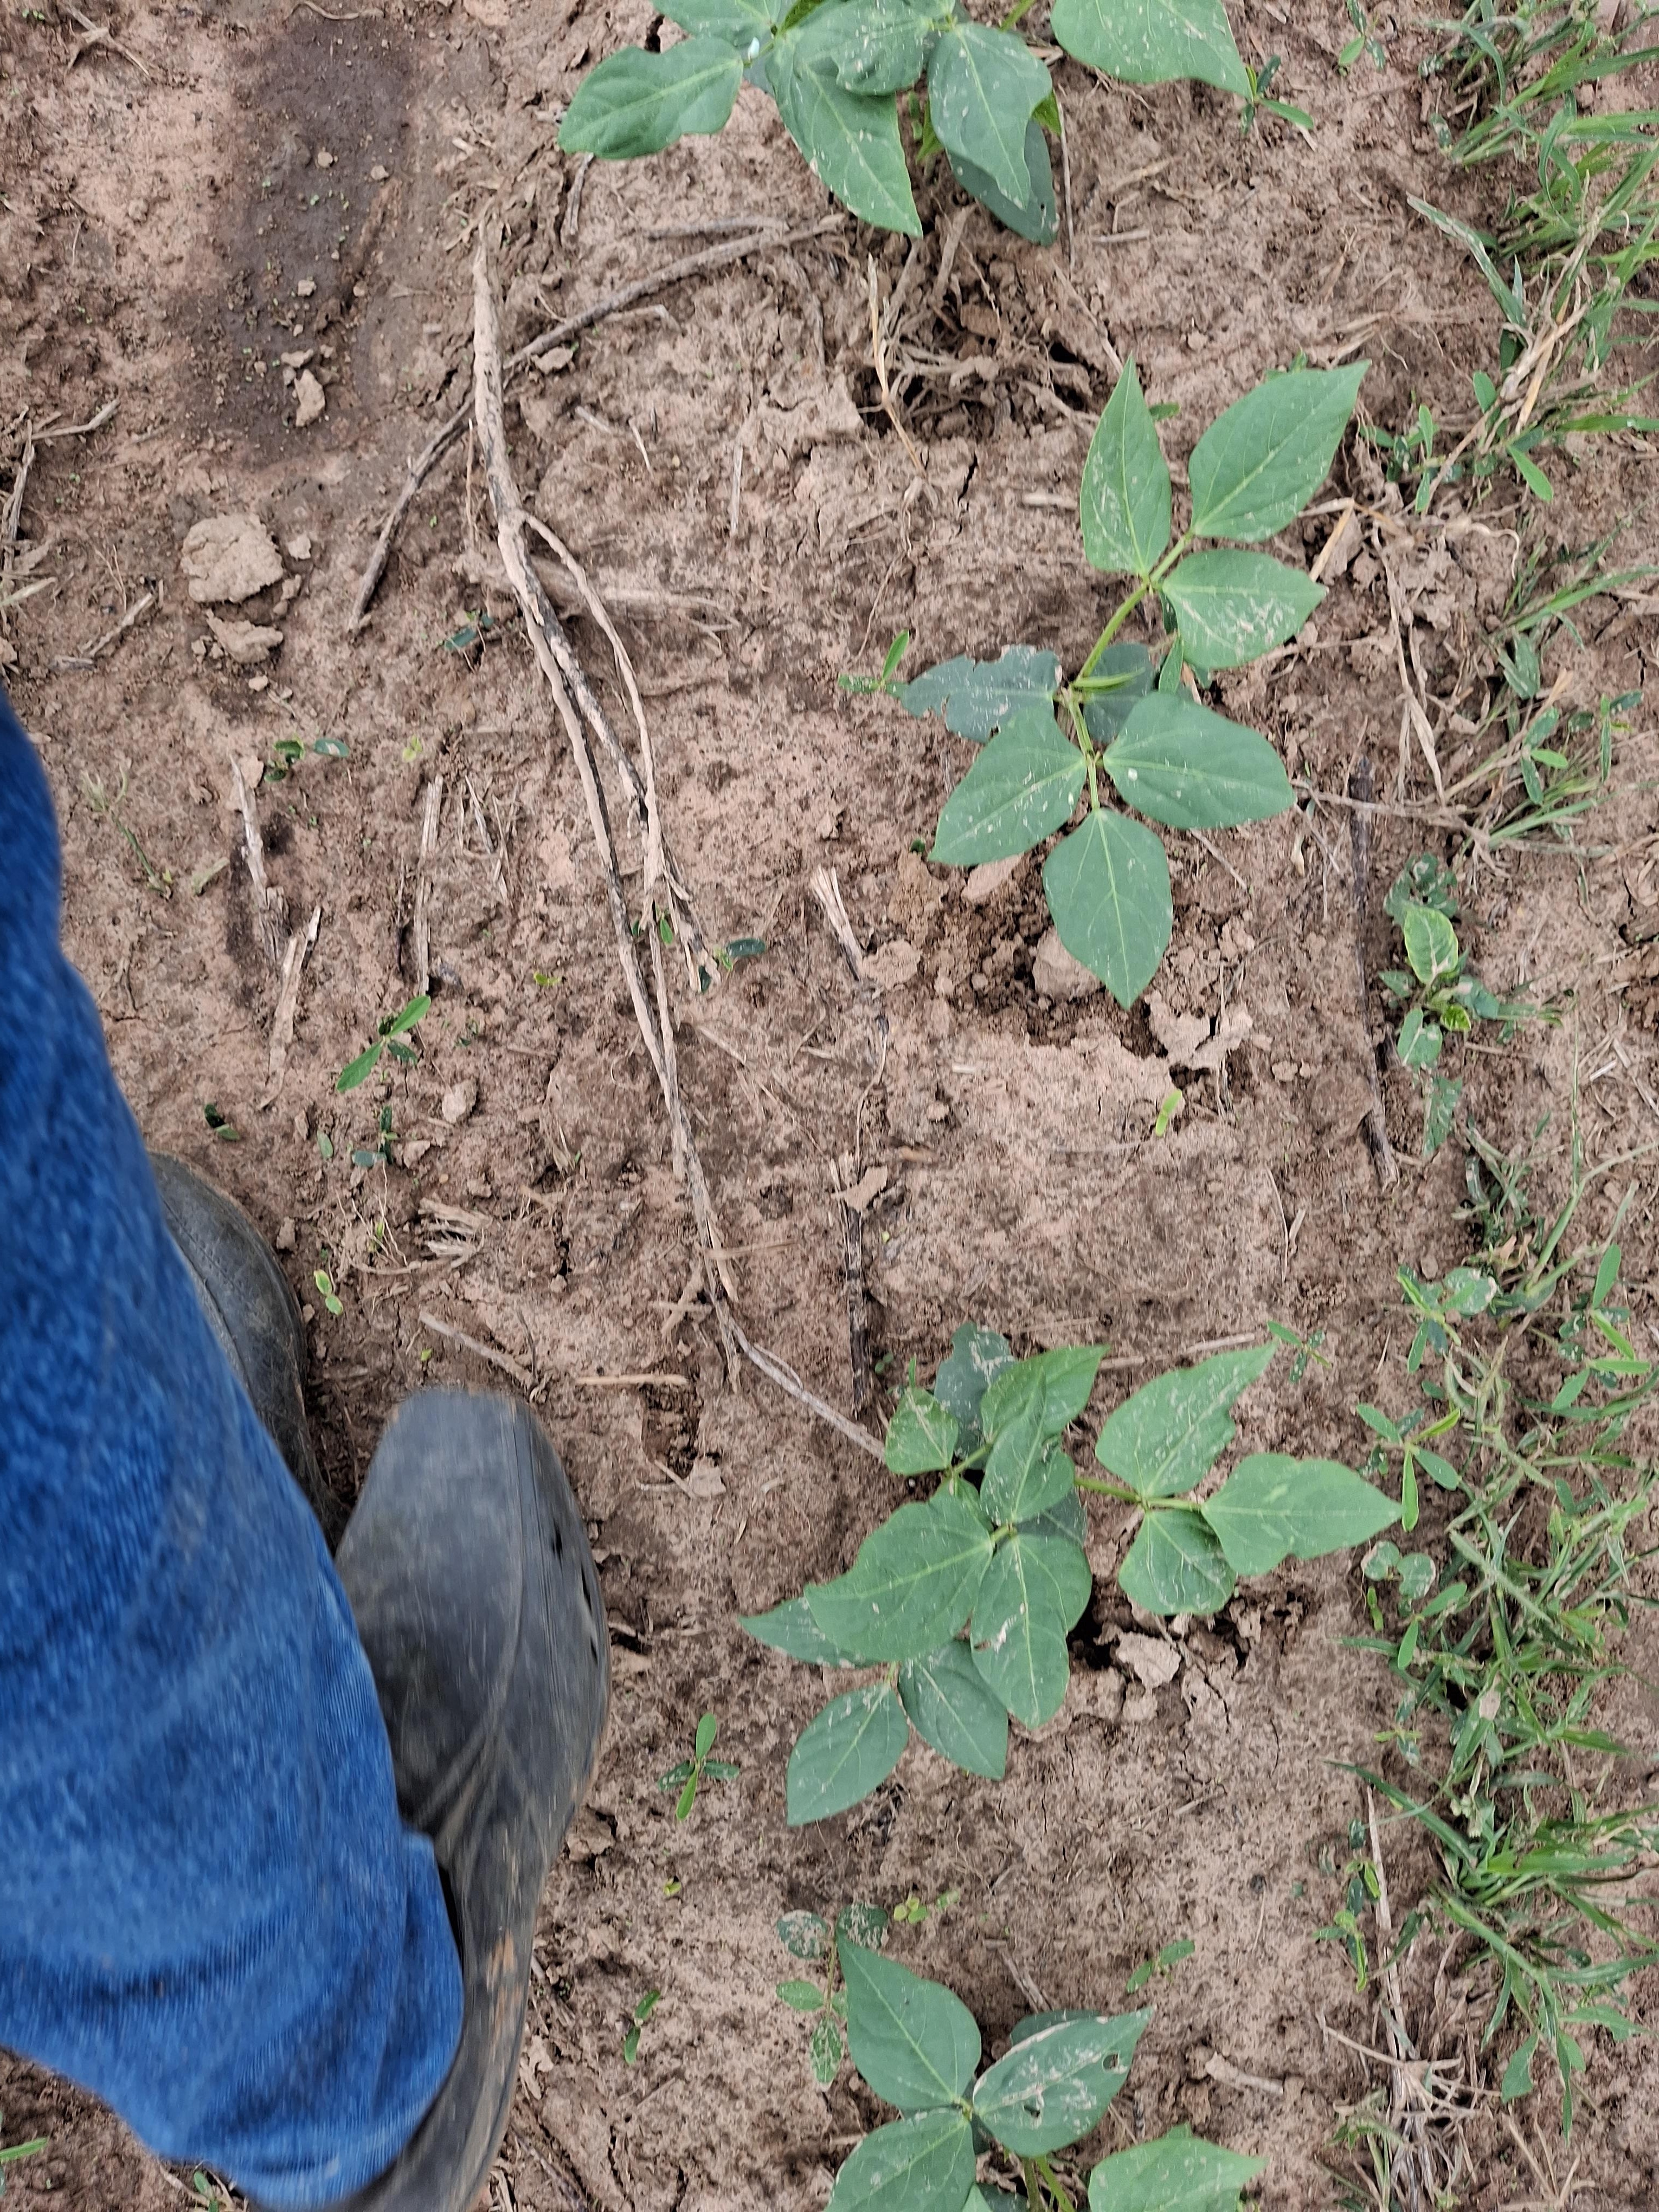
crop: cowpea
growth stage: emergence
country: Nigeria
